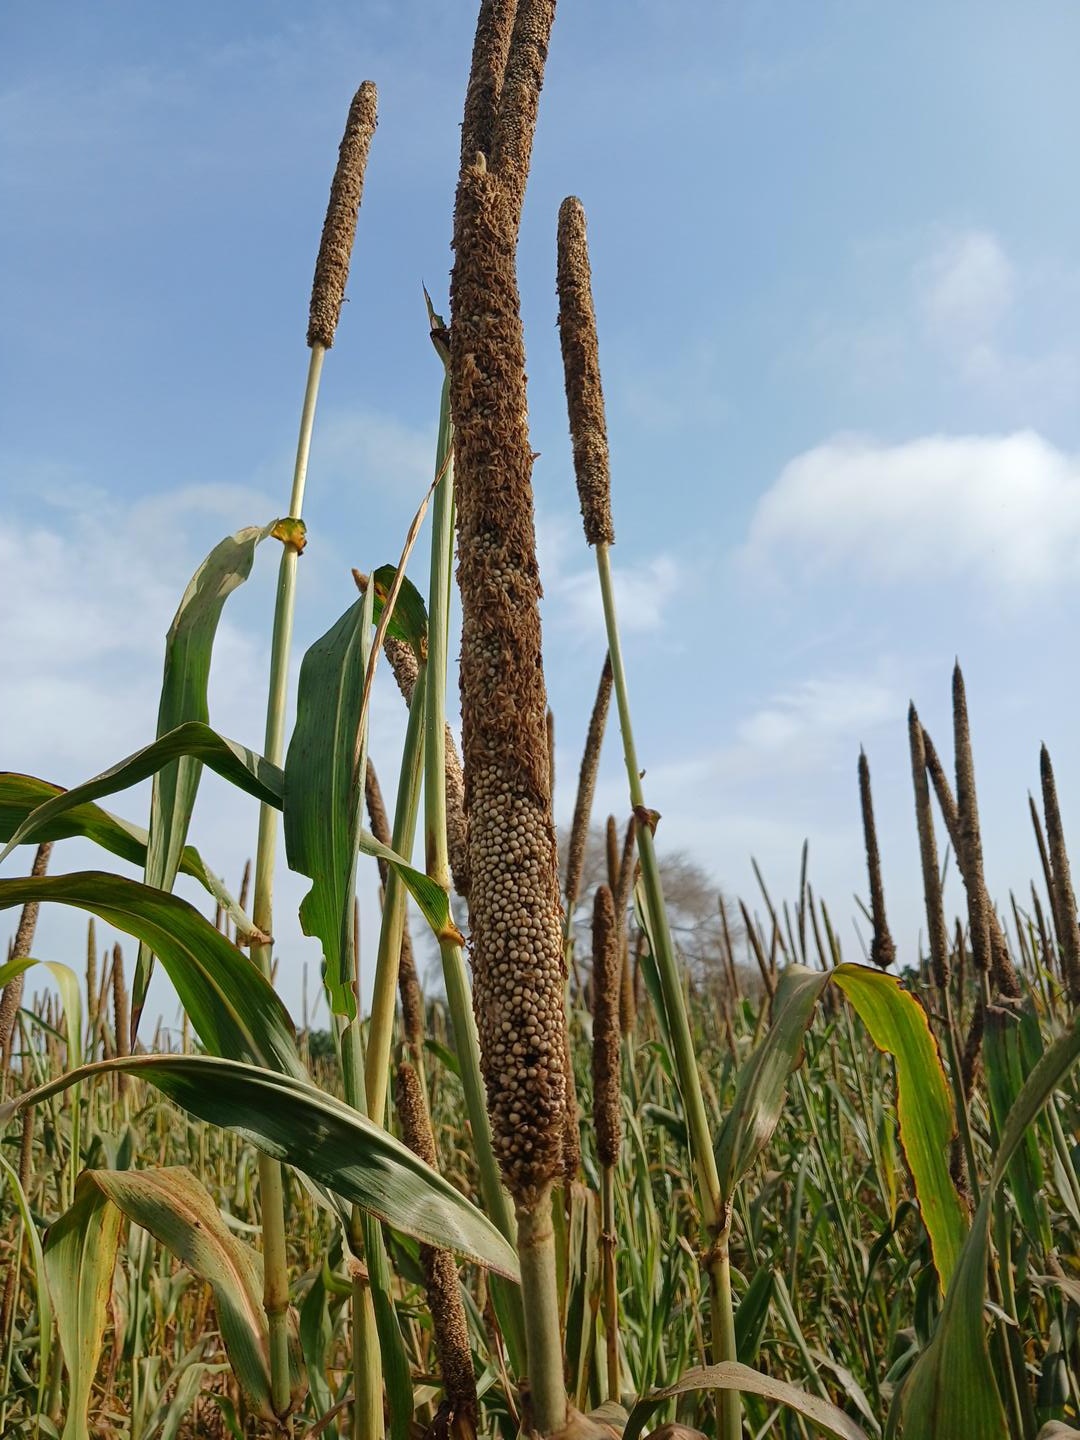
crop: pearl millet
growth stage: maturity
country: Senegal
